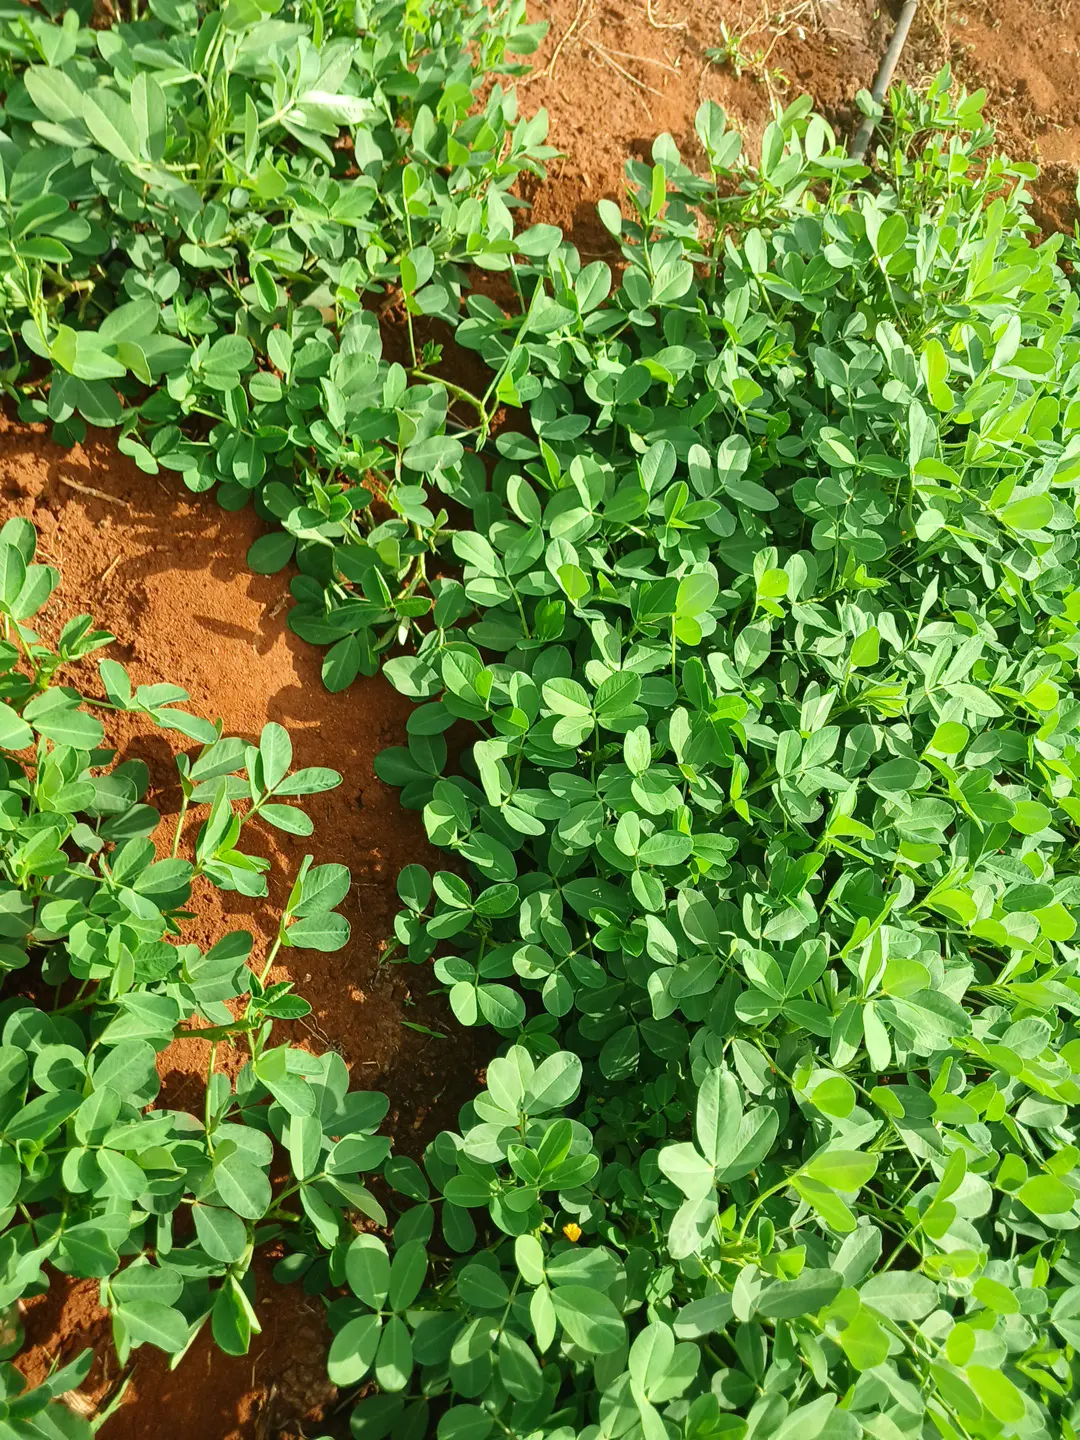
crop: groundnut
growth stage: flowering
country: Kenya
